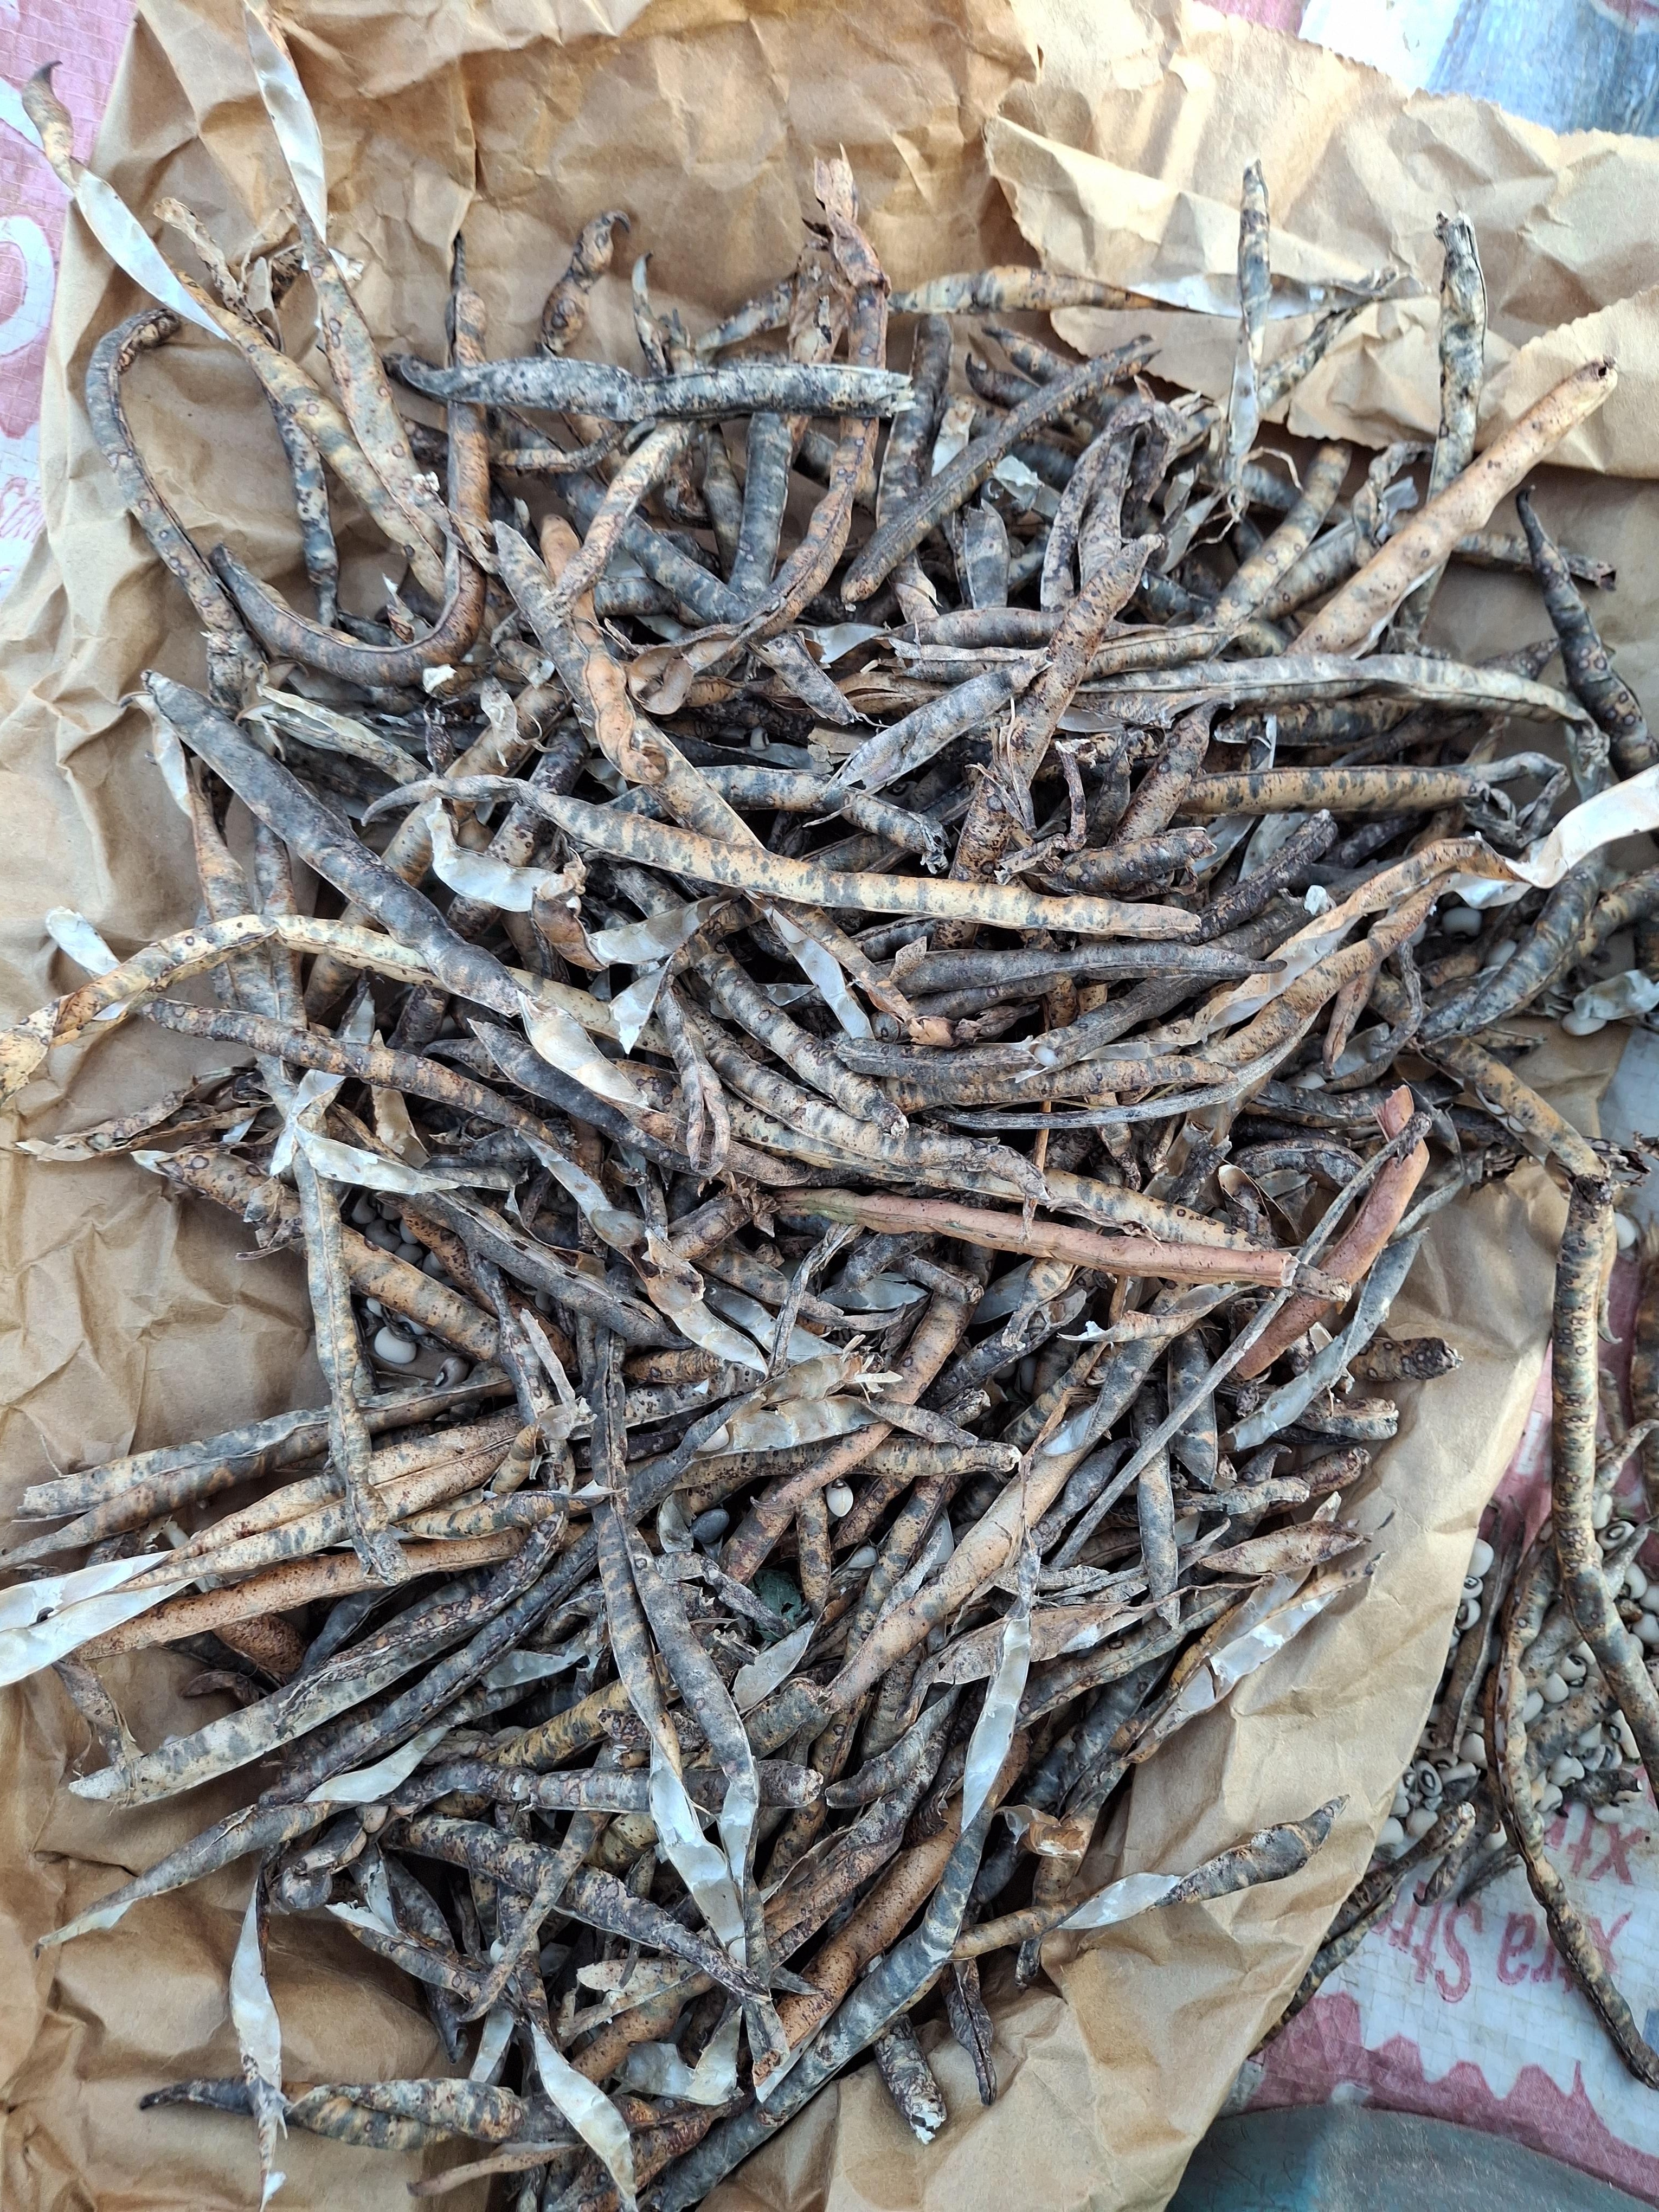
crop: cowpea
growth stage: harvest
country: Nigeria
